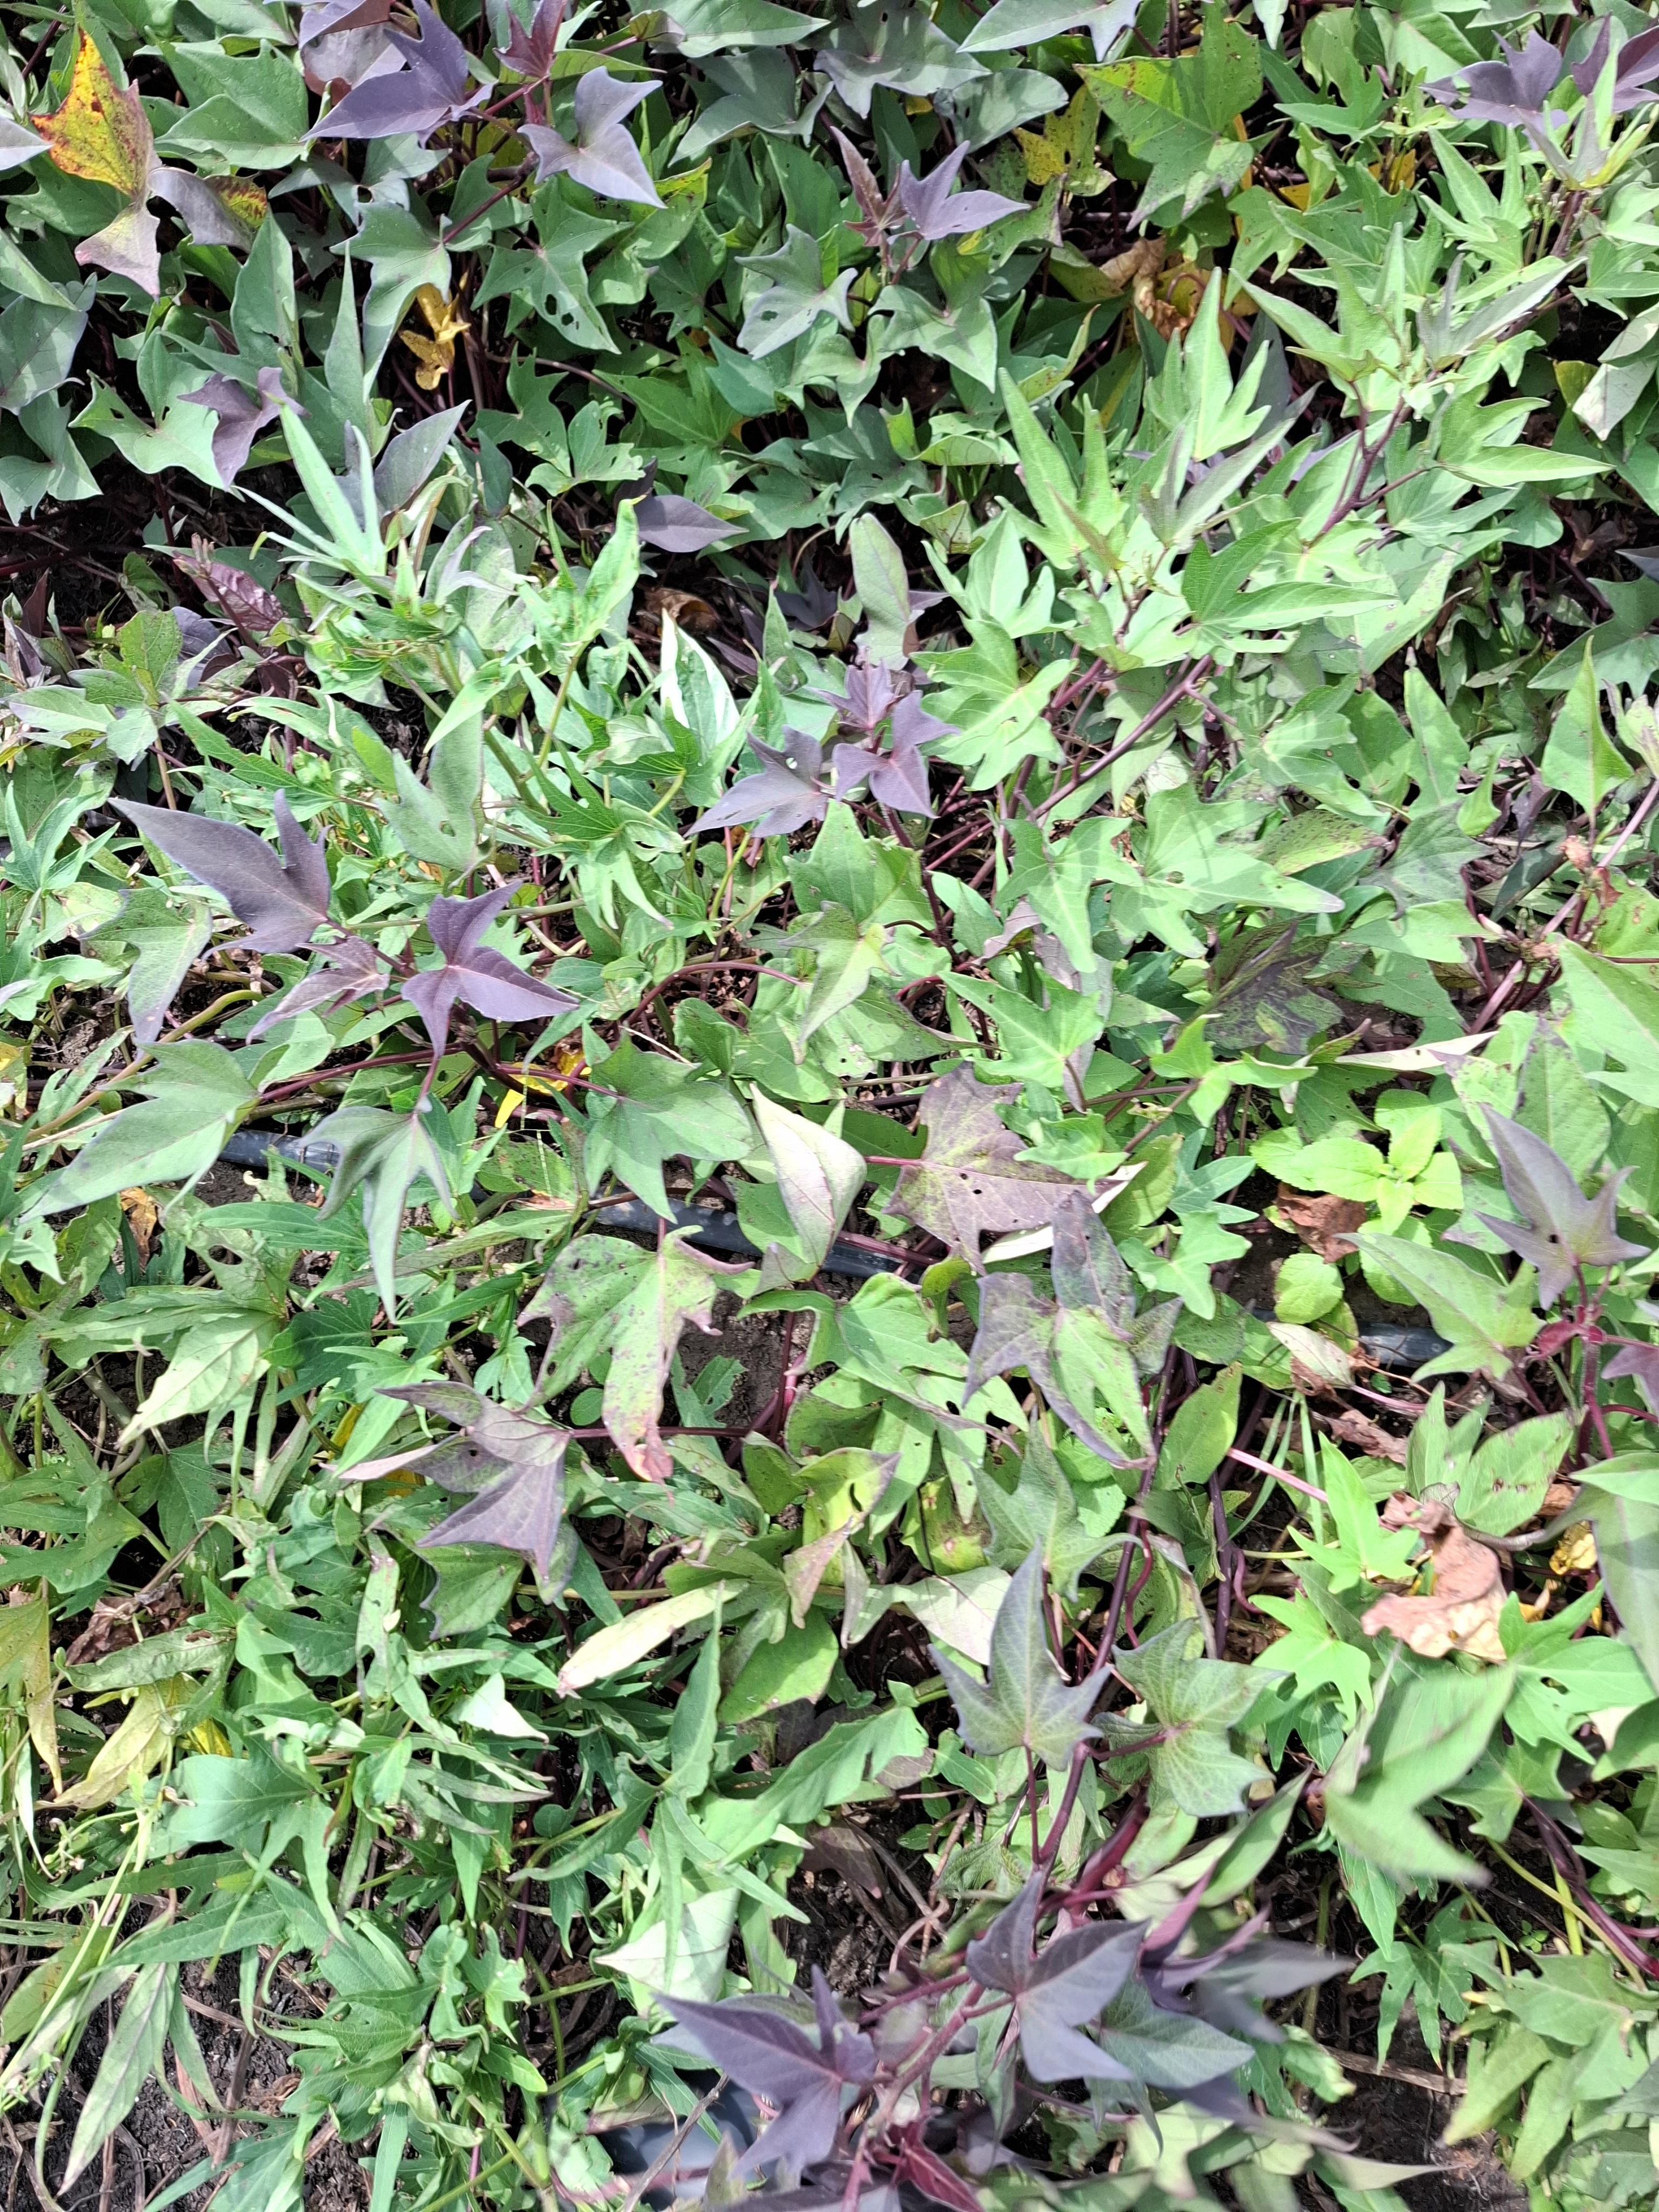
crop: sweet potato
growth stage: vegetative
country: Tanzania
